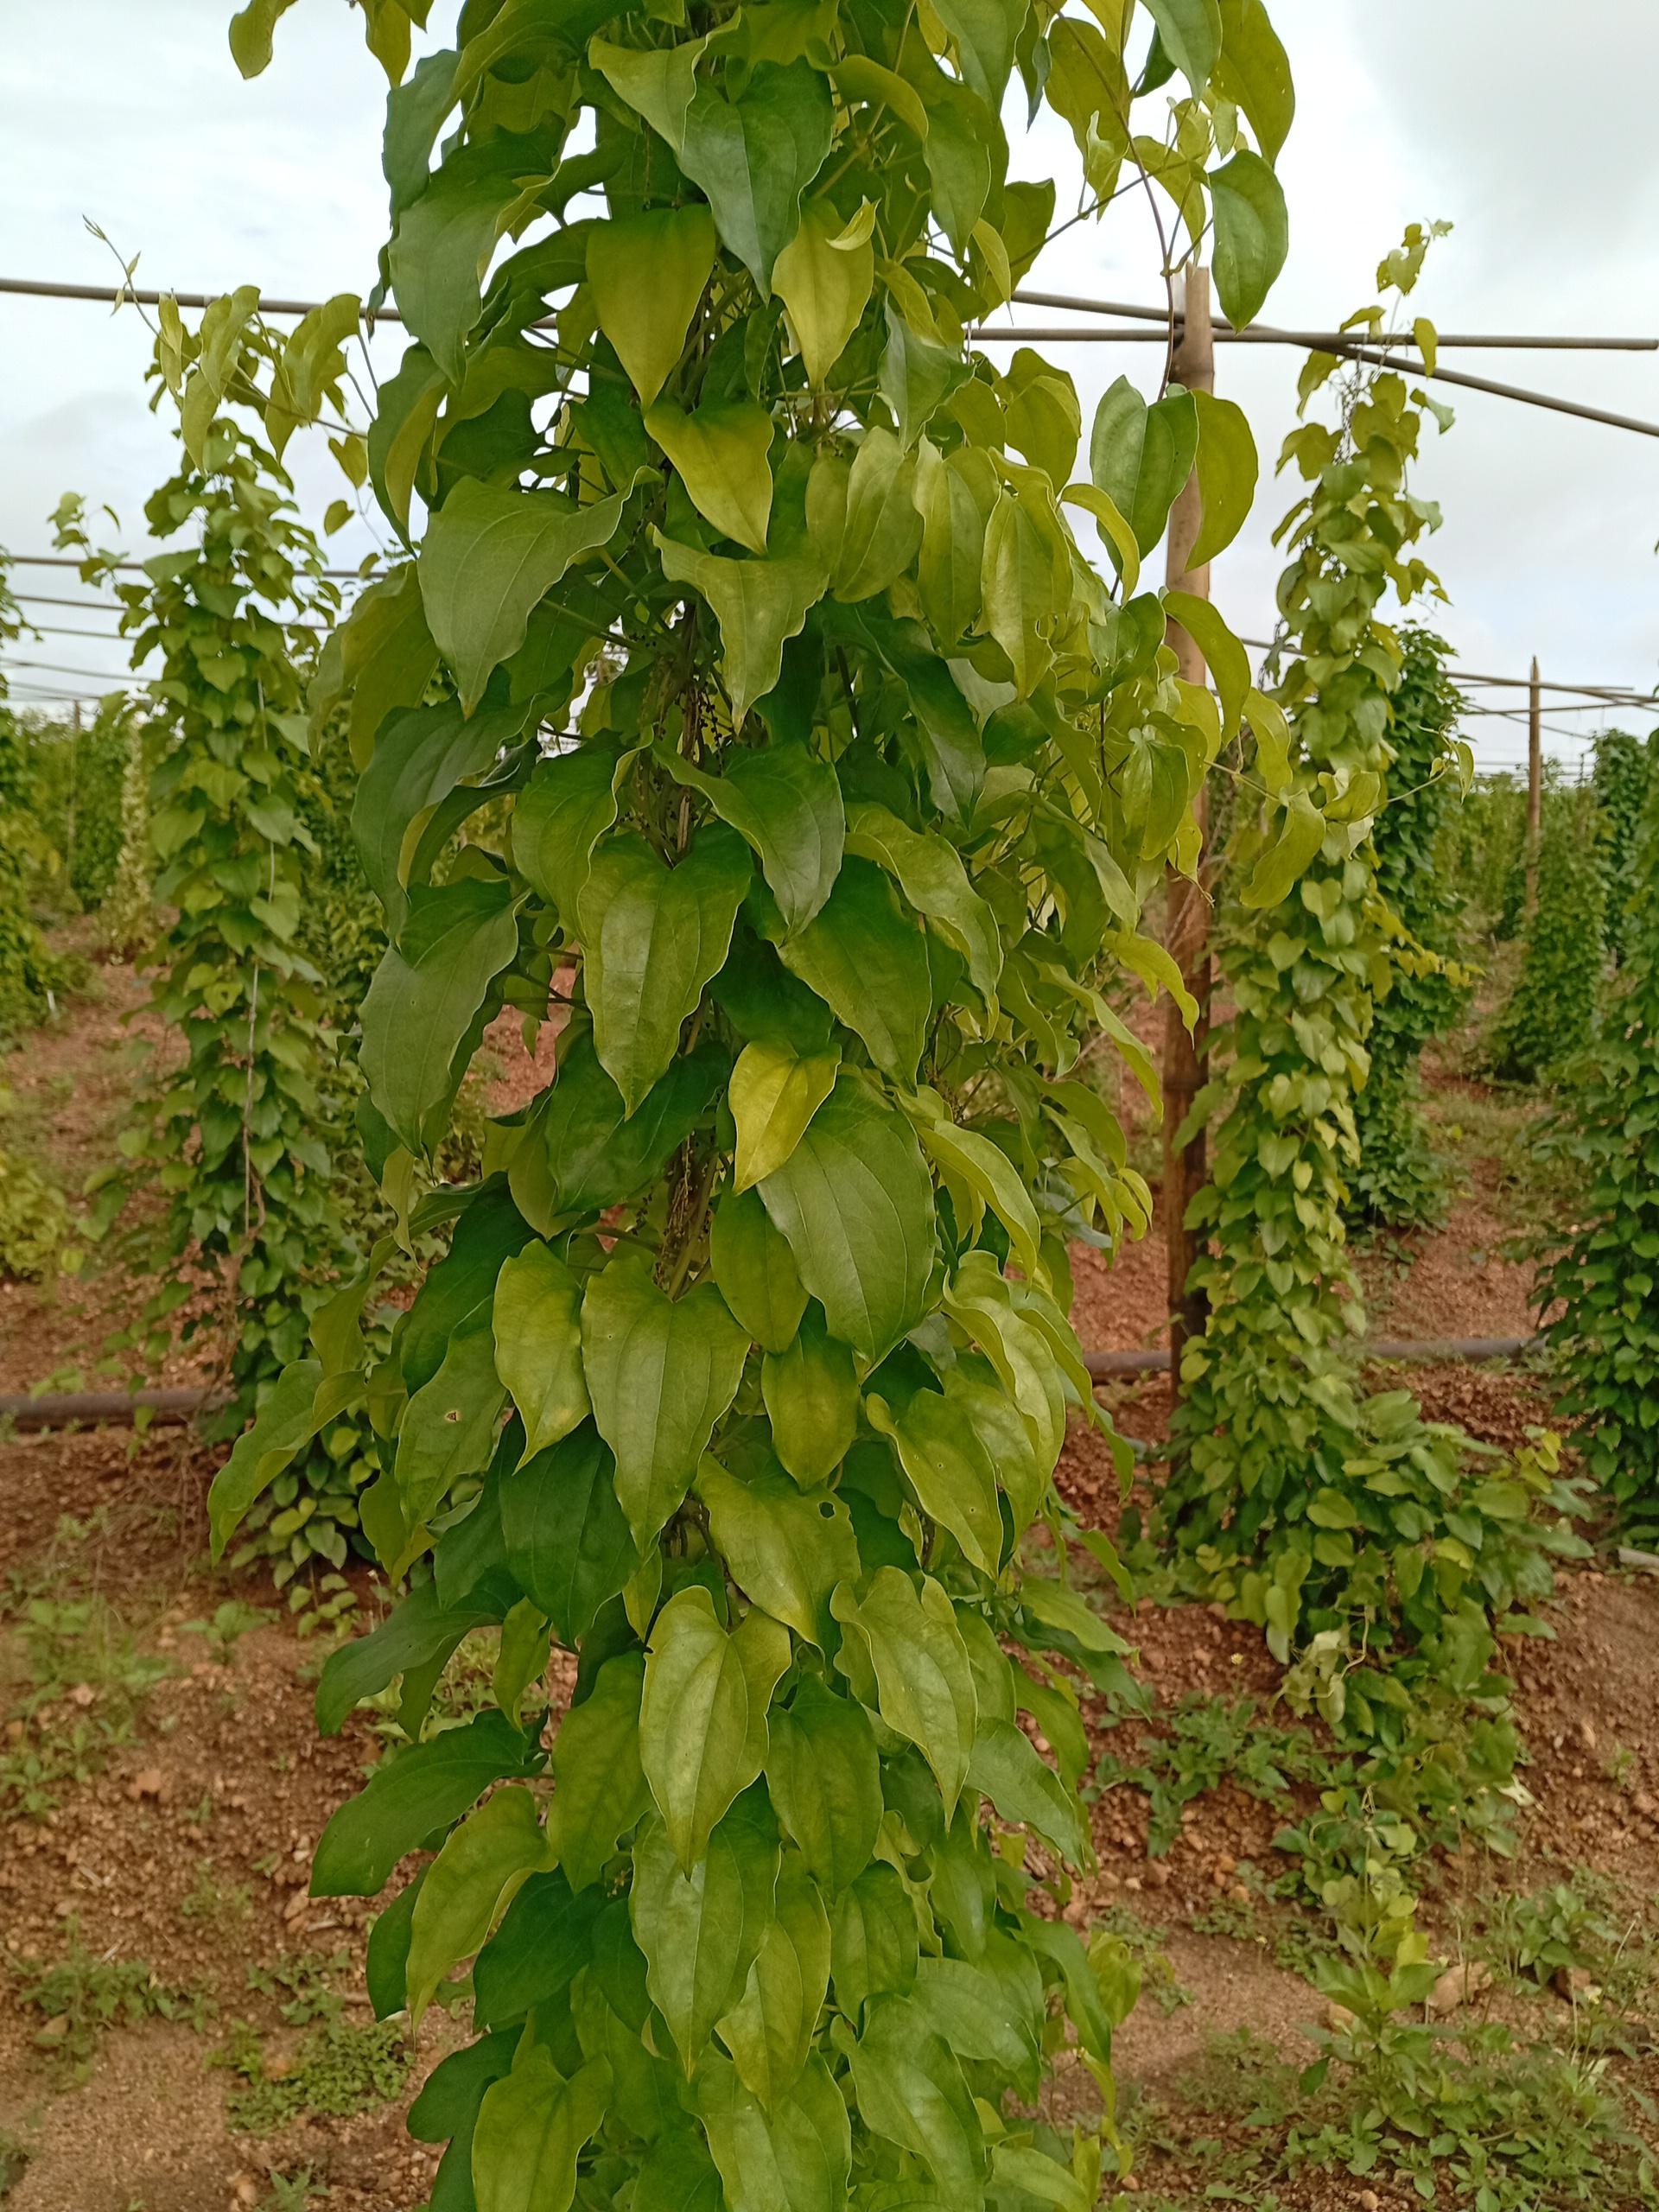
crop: yam
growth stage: vegetative
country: Nigeria
